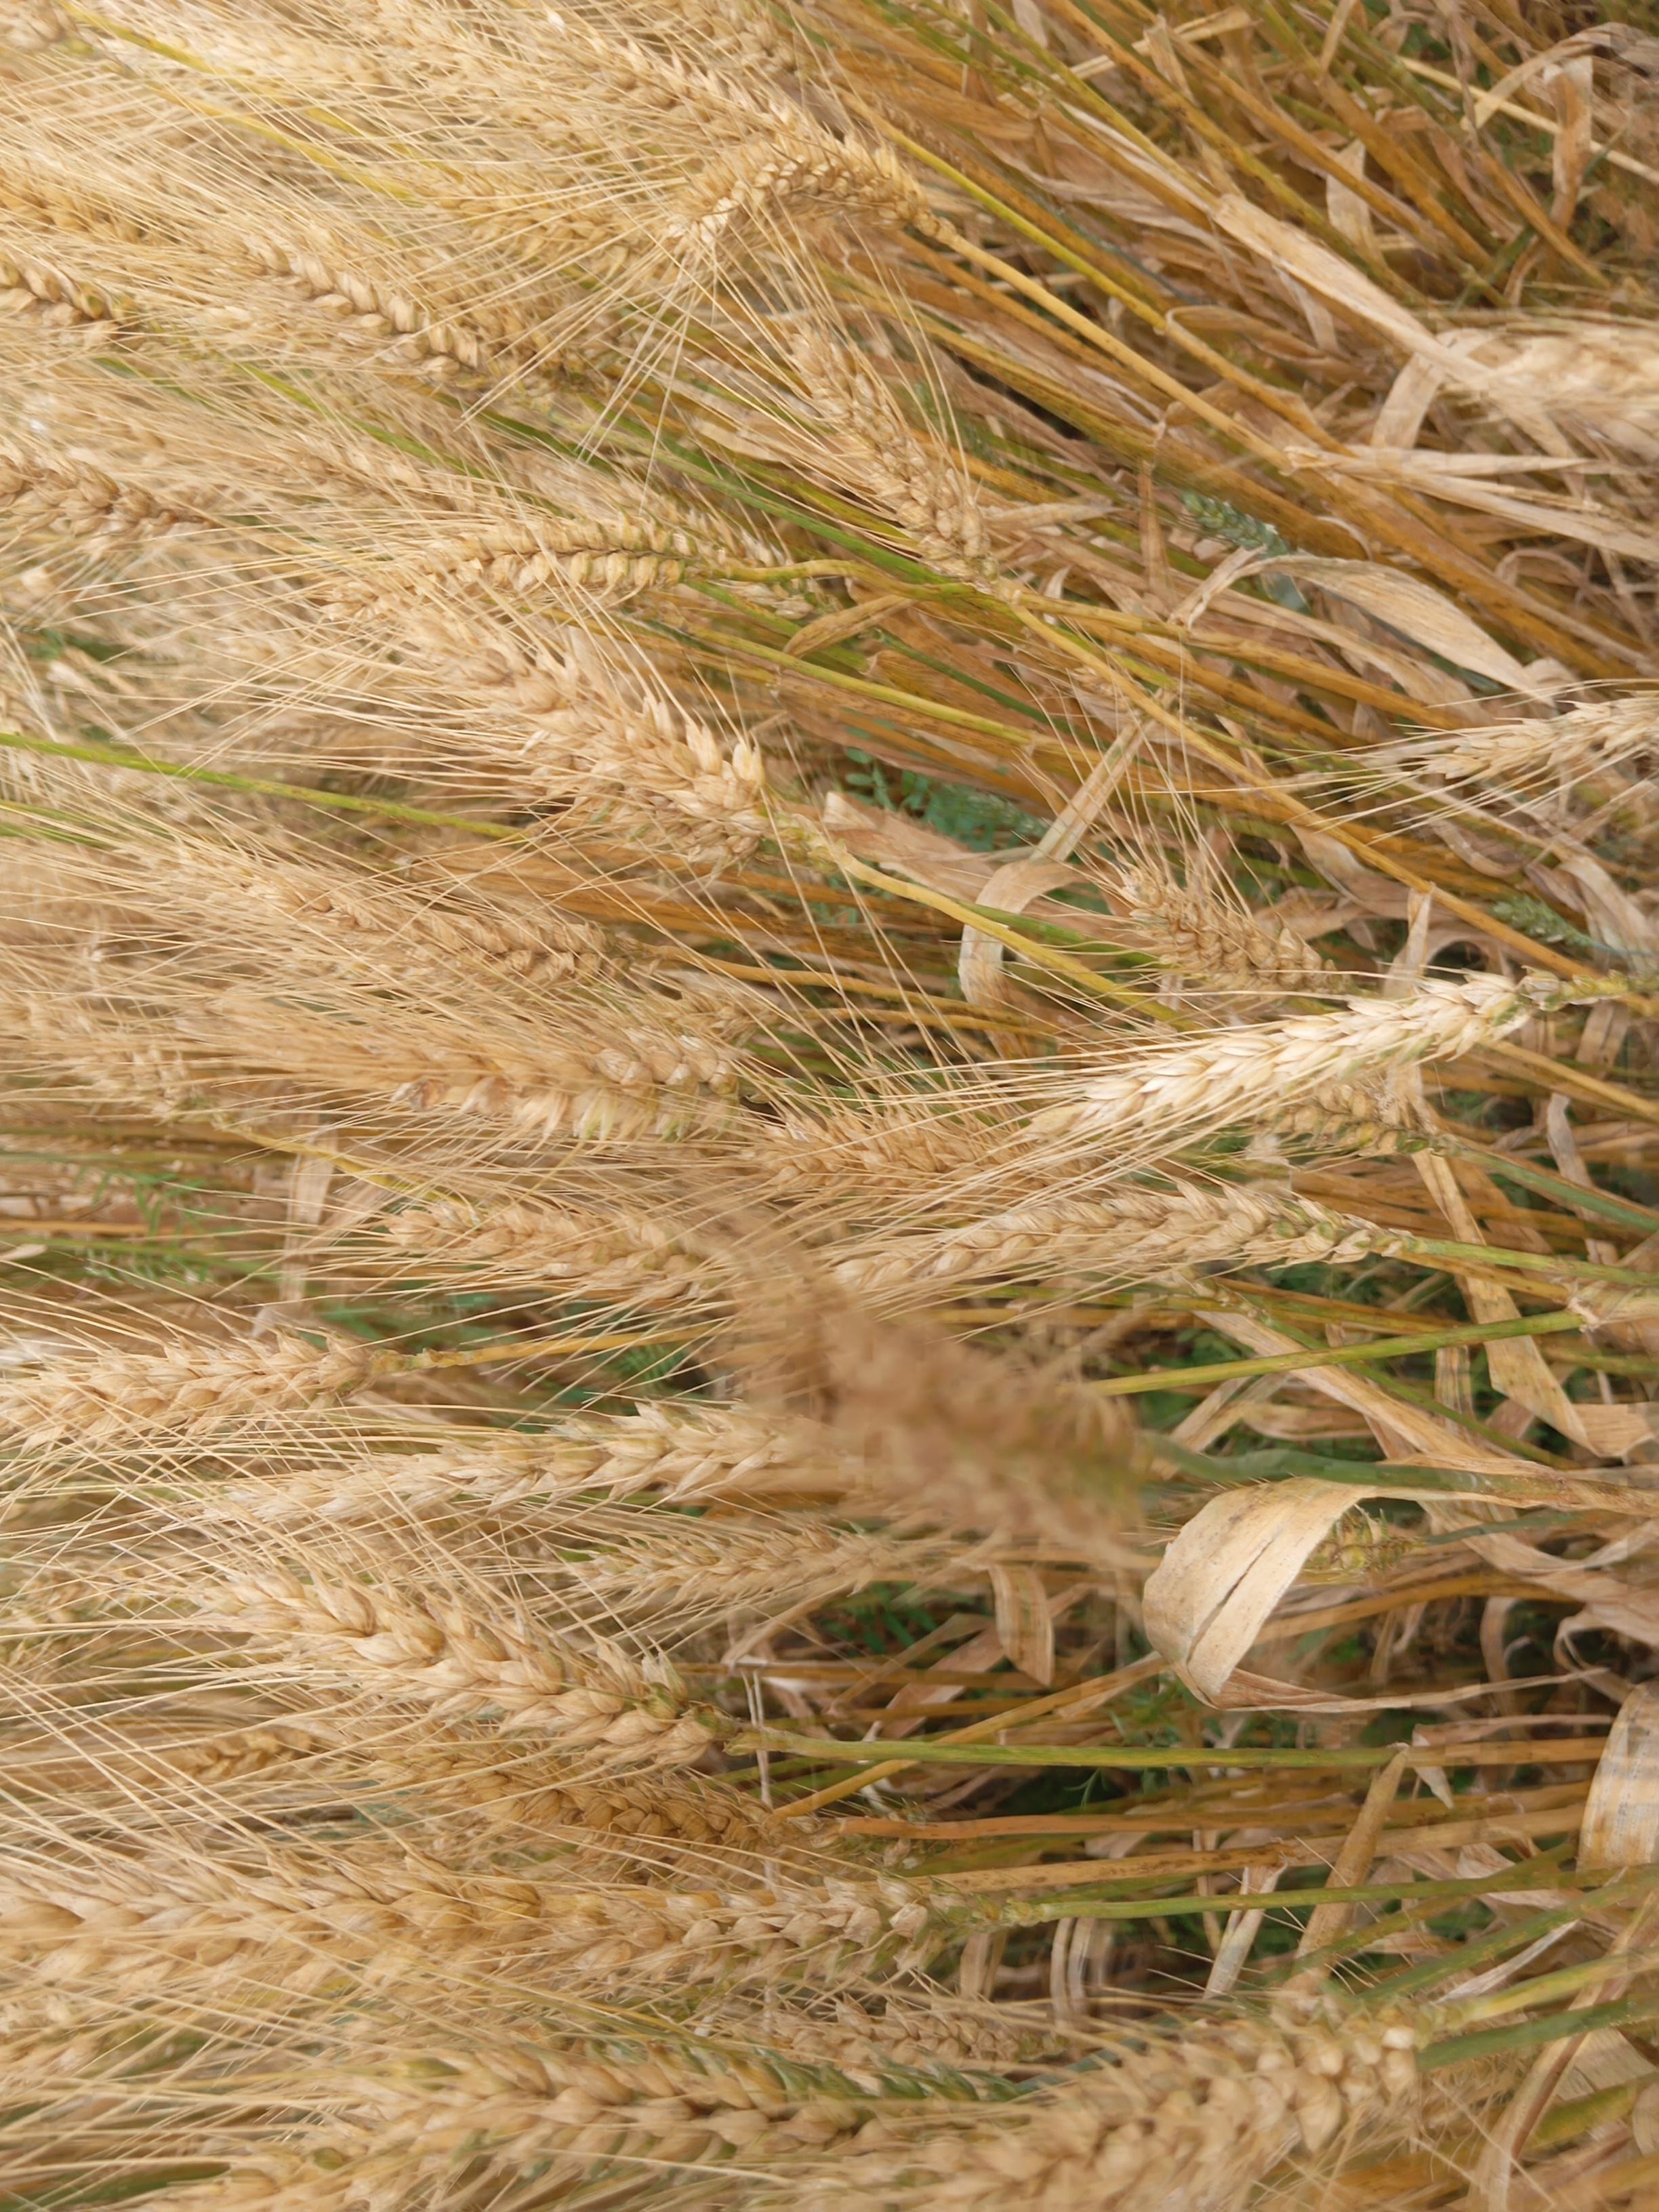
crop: wheat
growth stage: maturity
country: Kenya
